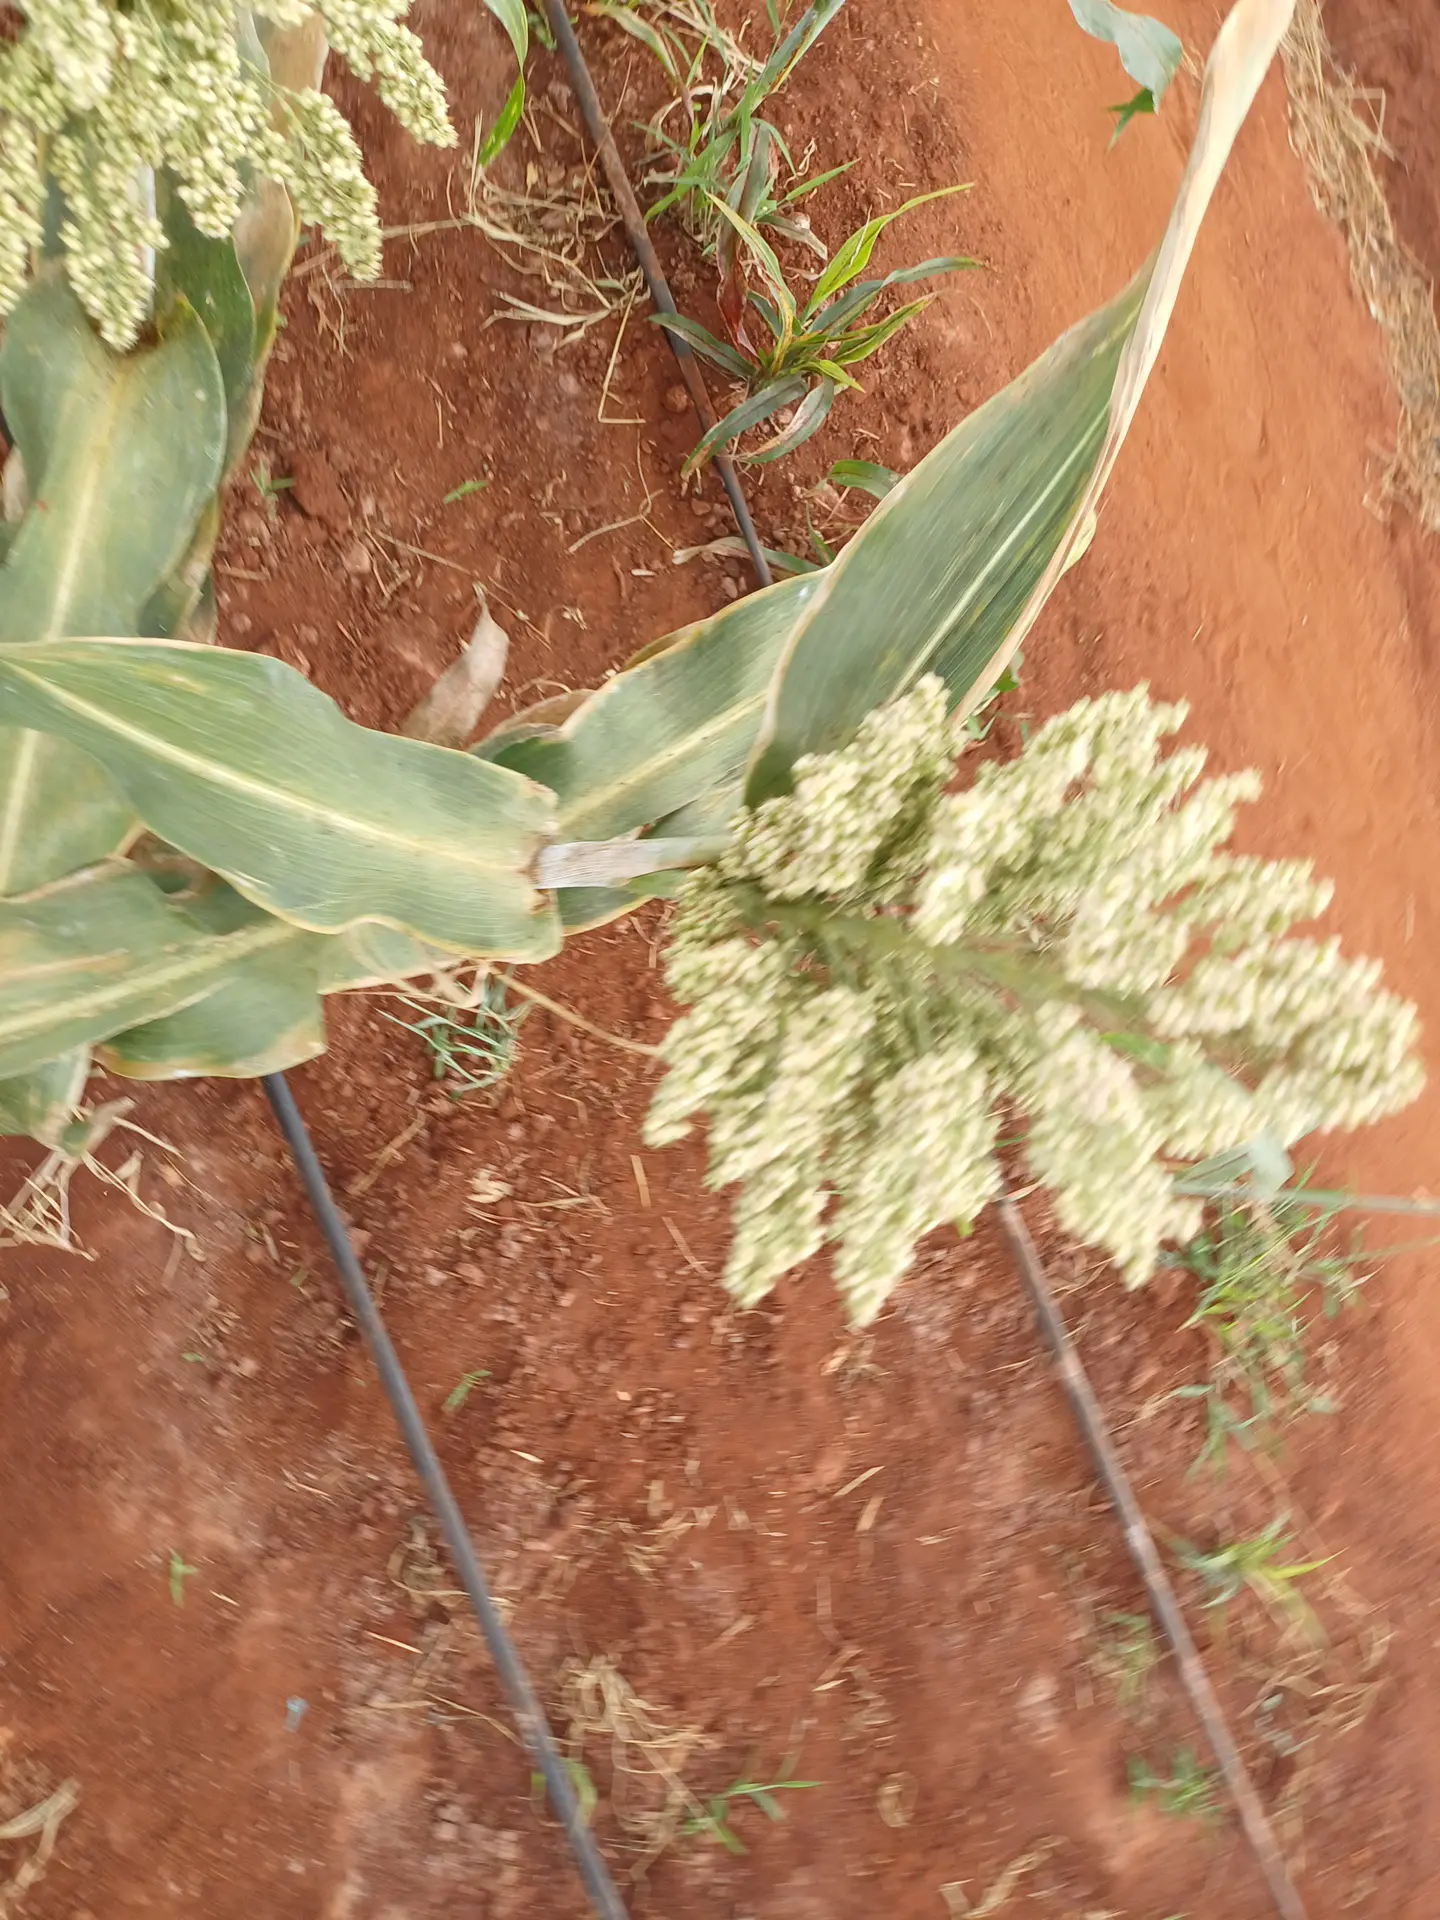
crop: sorghum
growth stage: filling grain
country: Kenya
